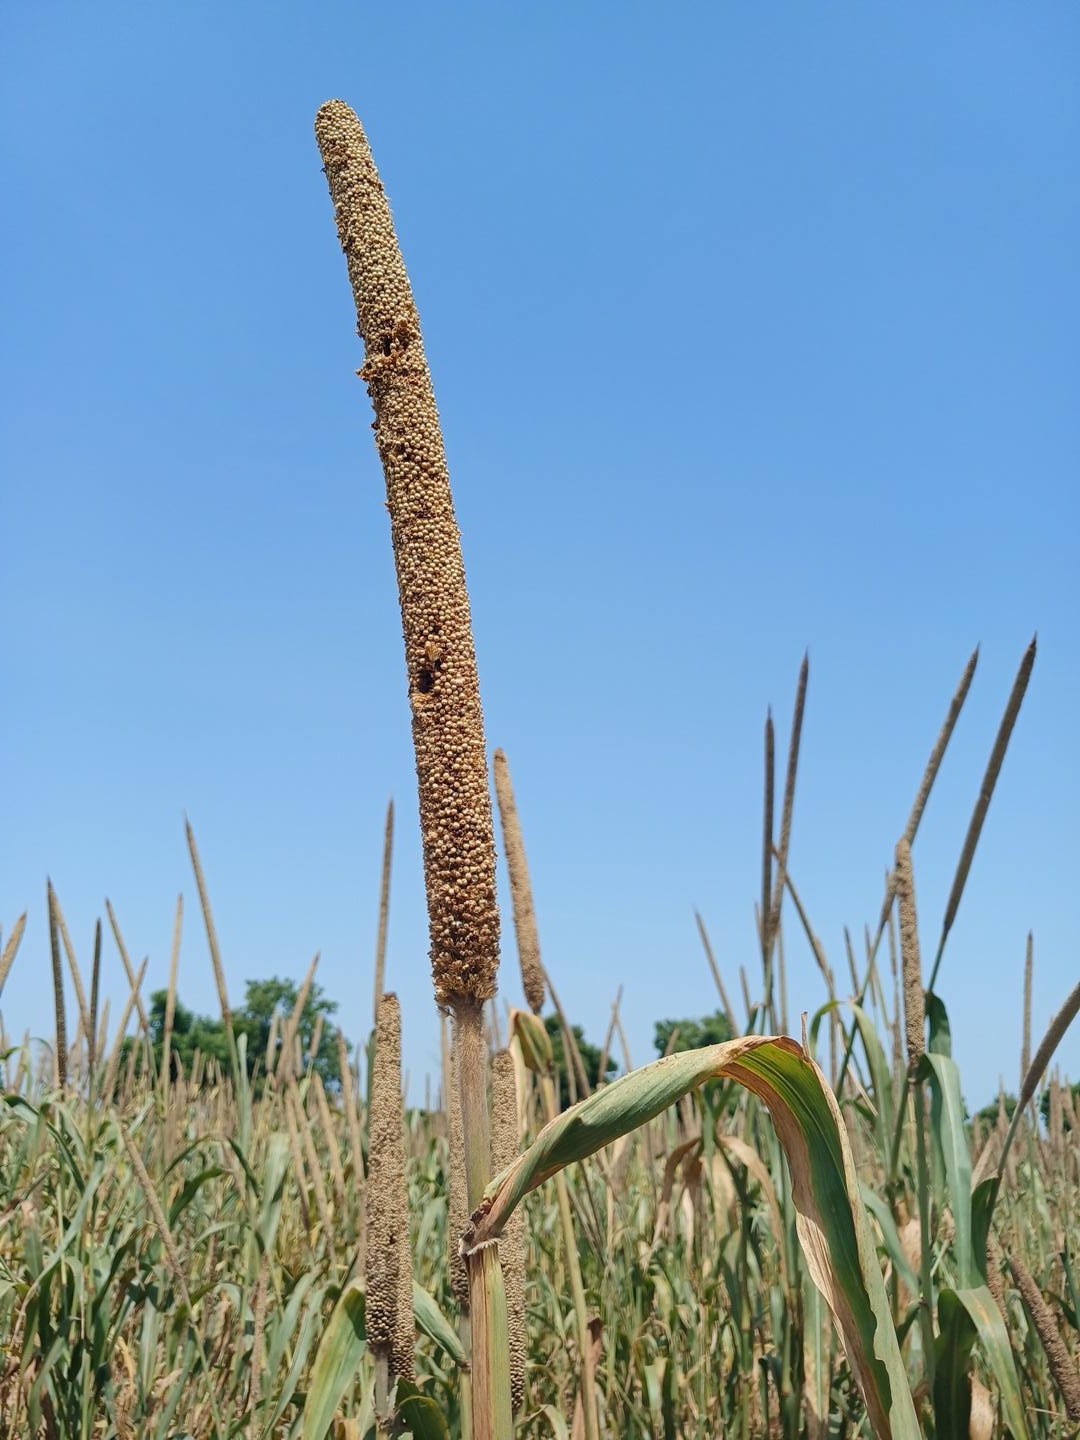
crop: pearl millet
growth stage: maturity
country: Senegal
